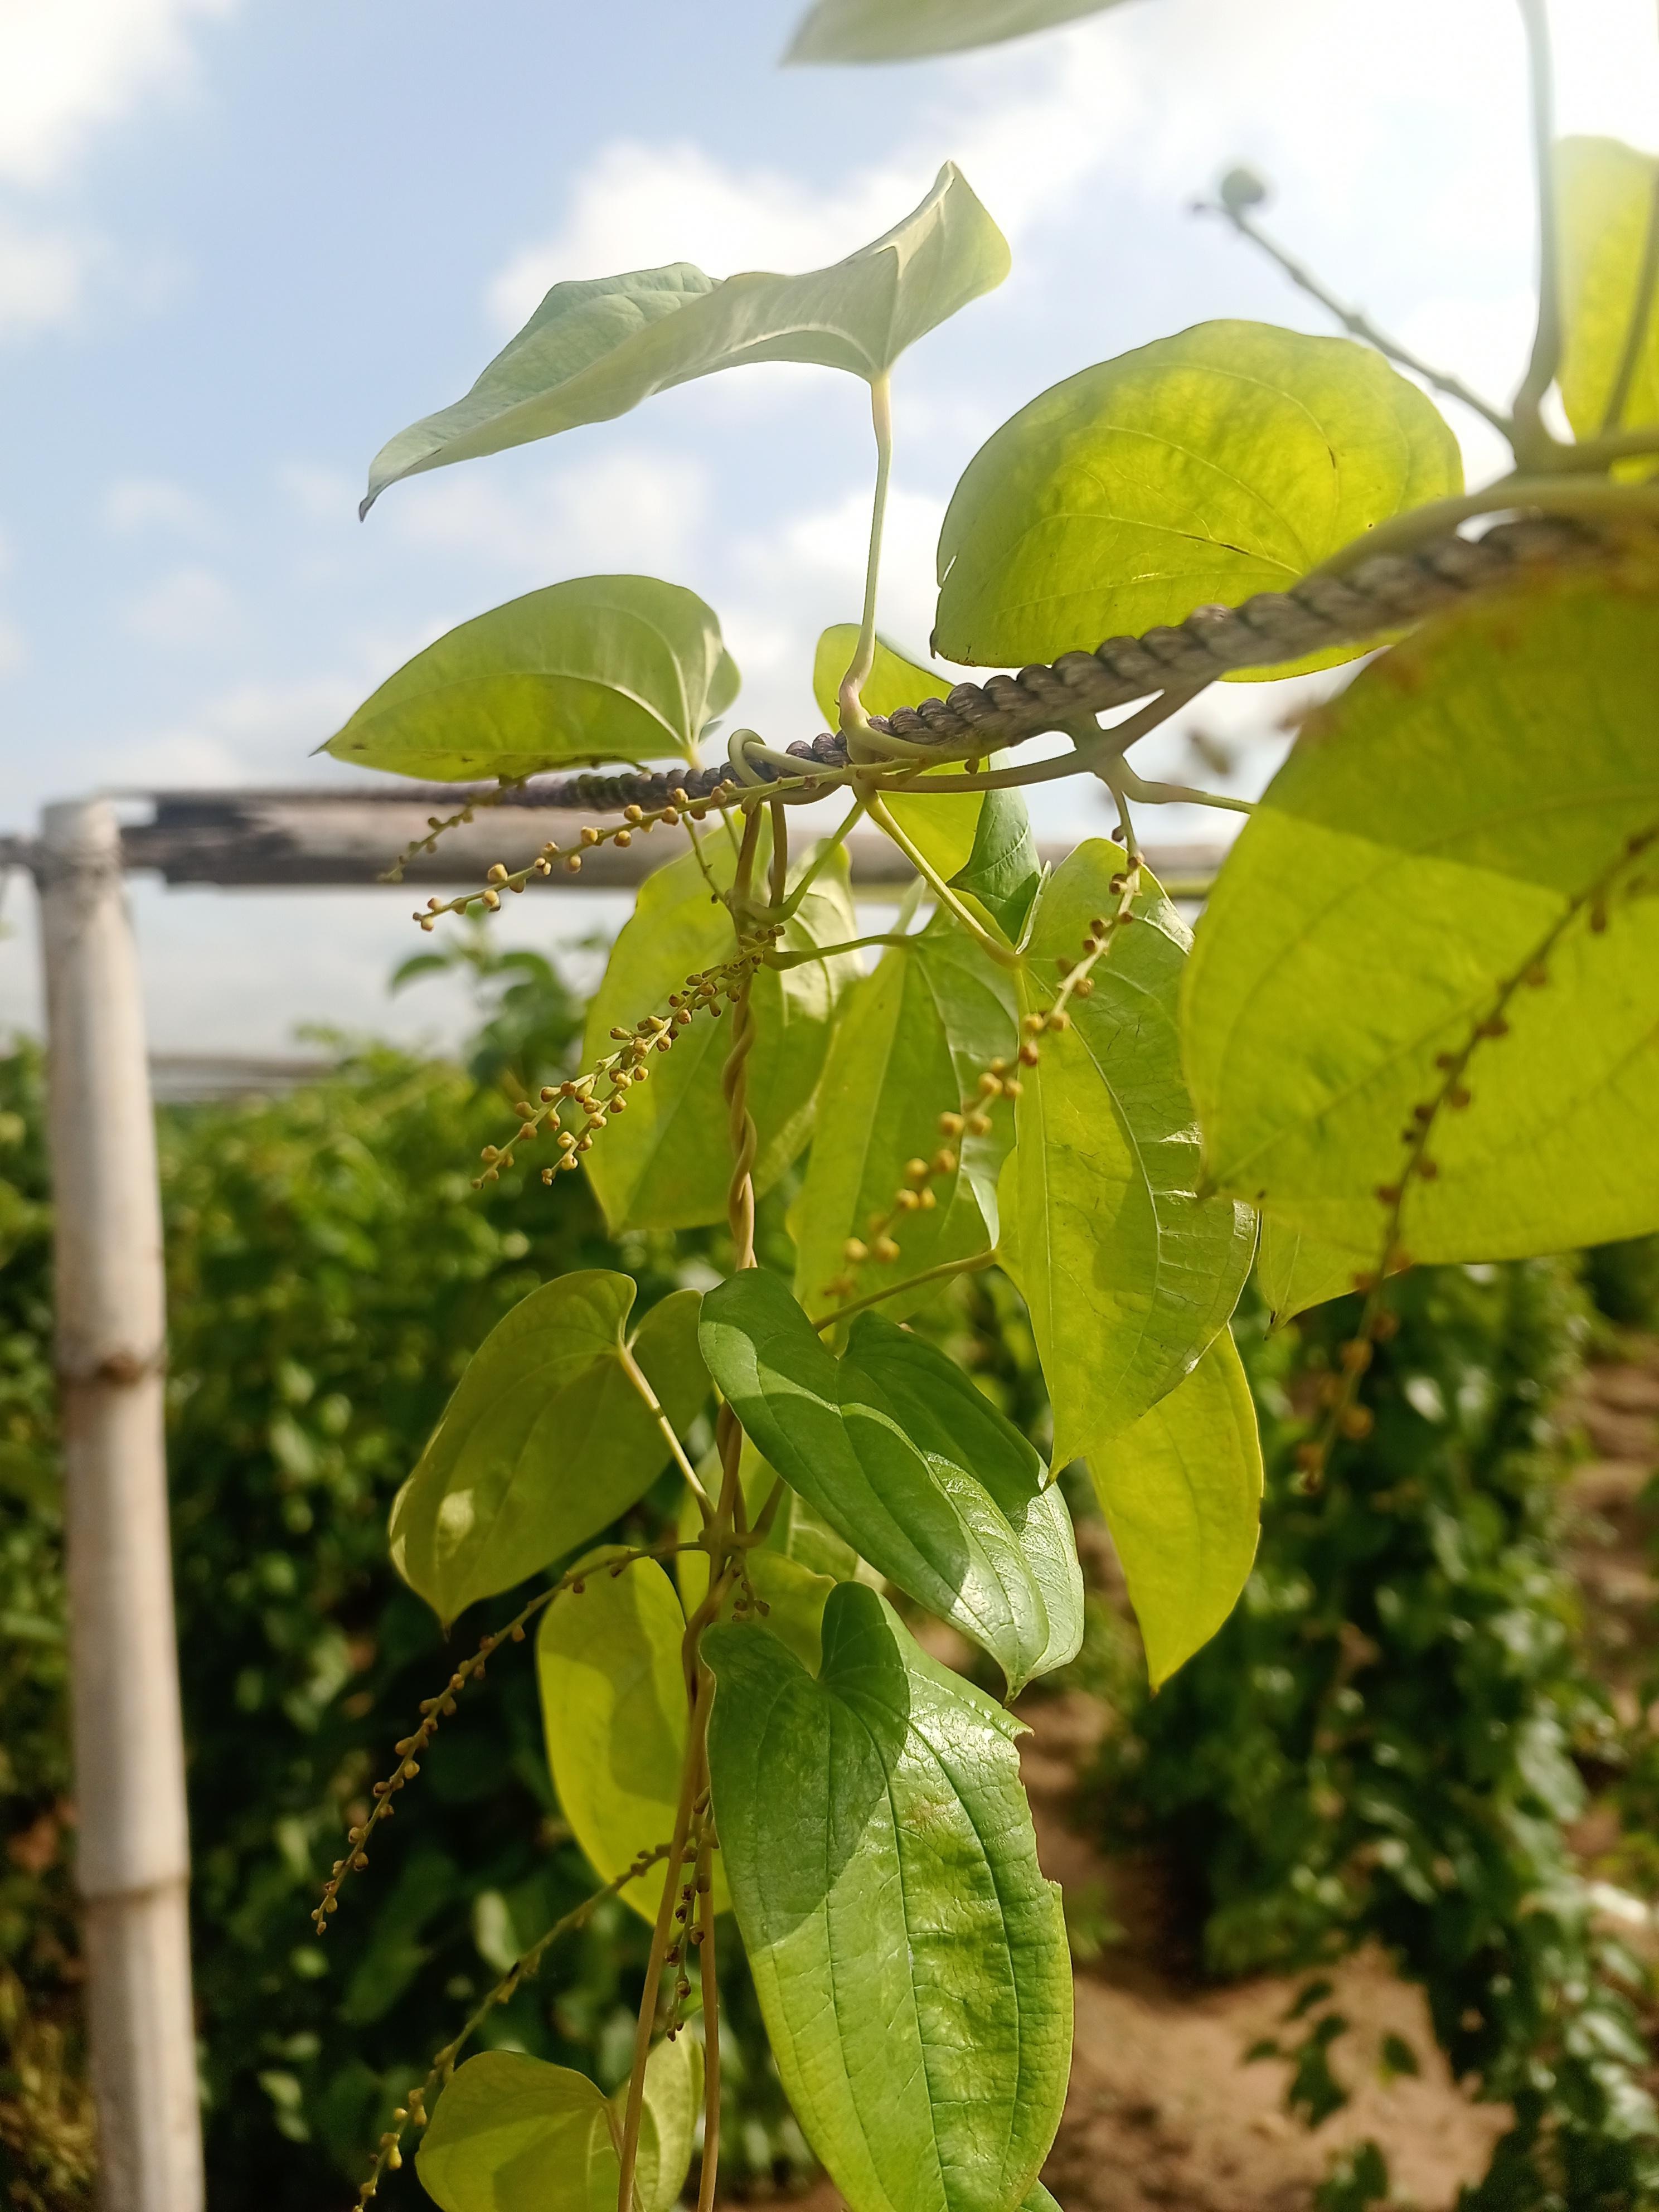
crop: yam
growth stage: flowering
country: Nigeria
